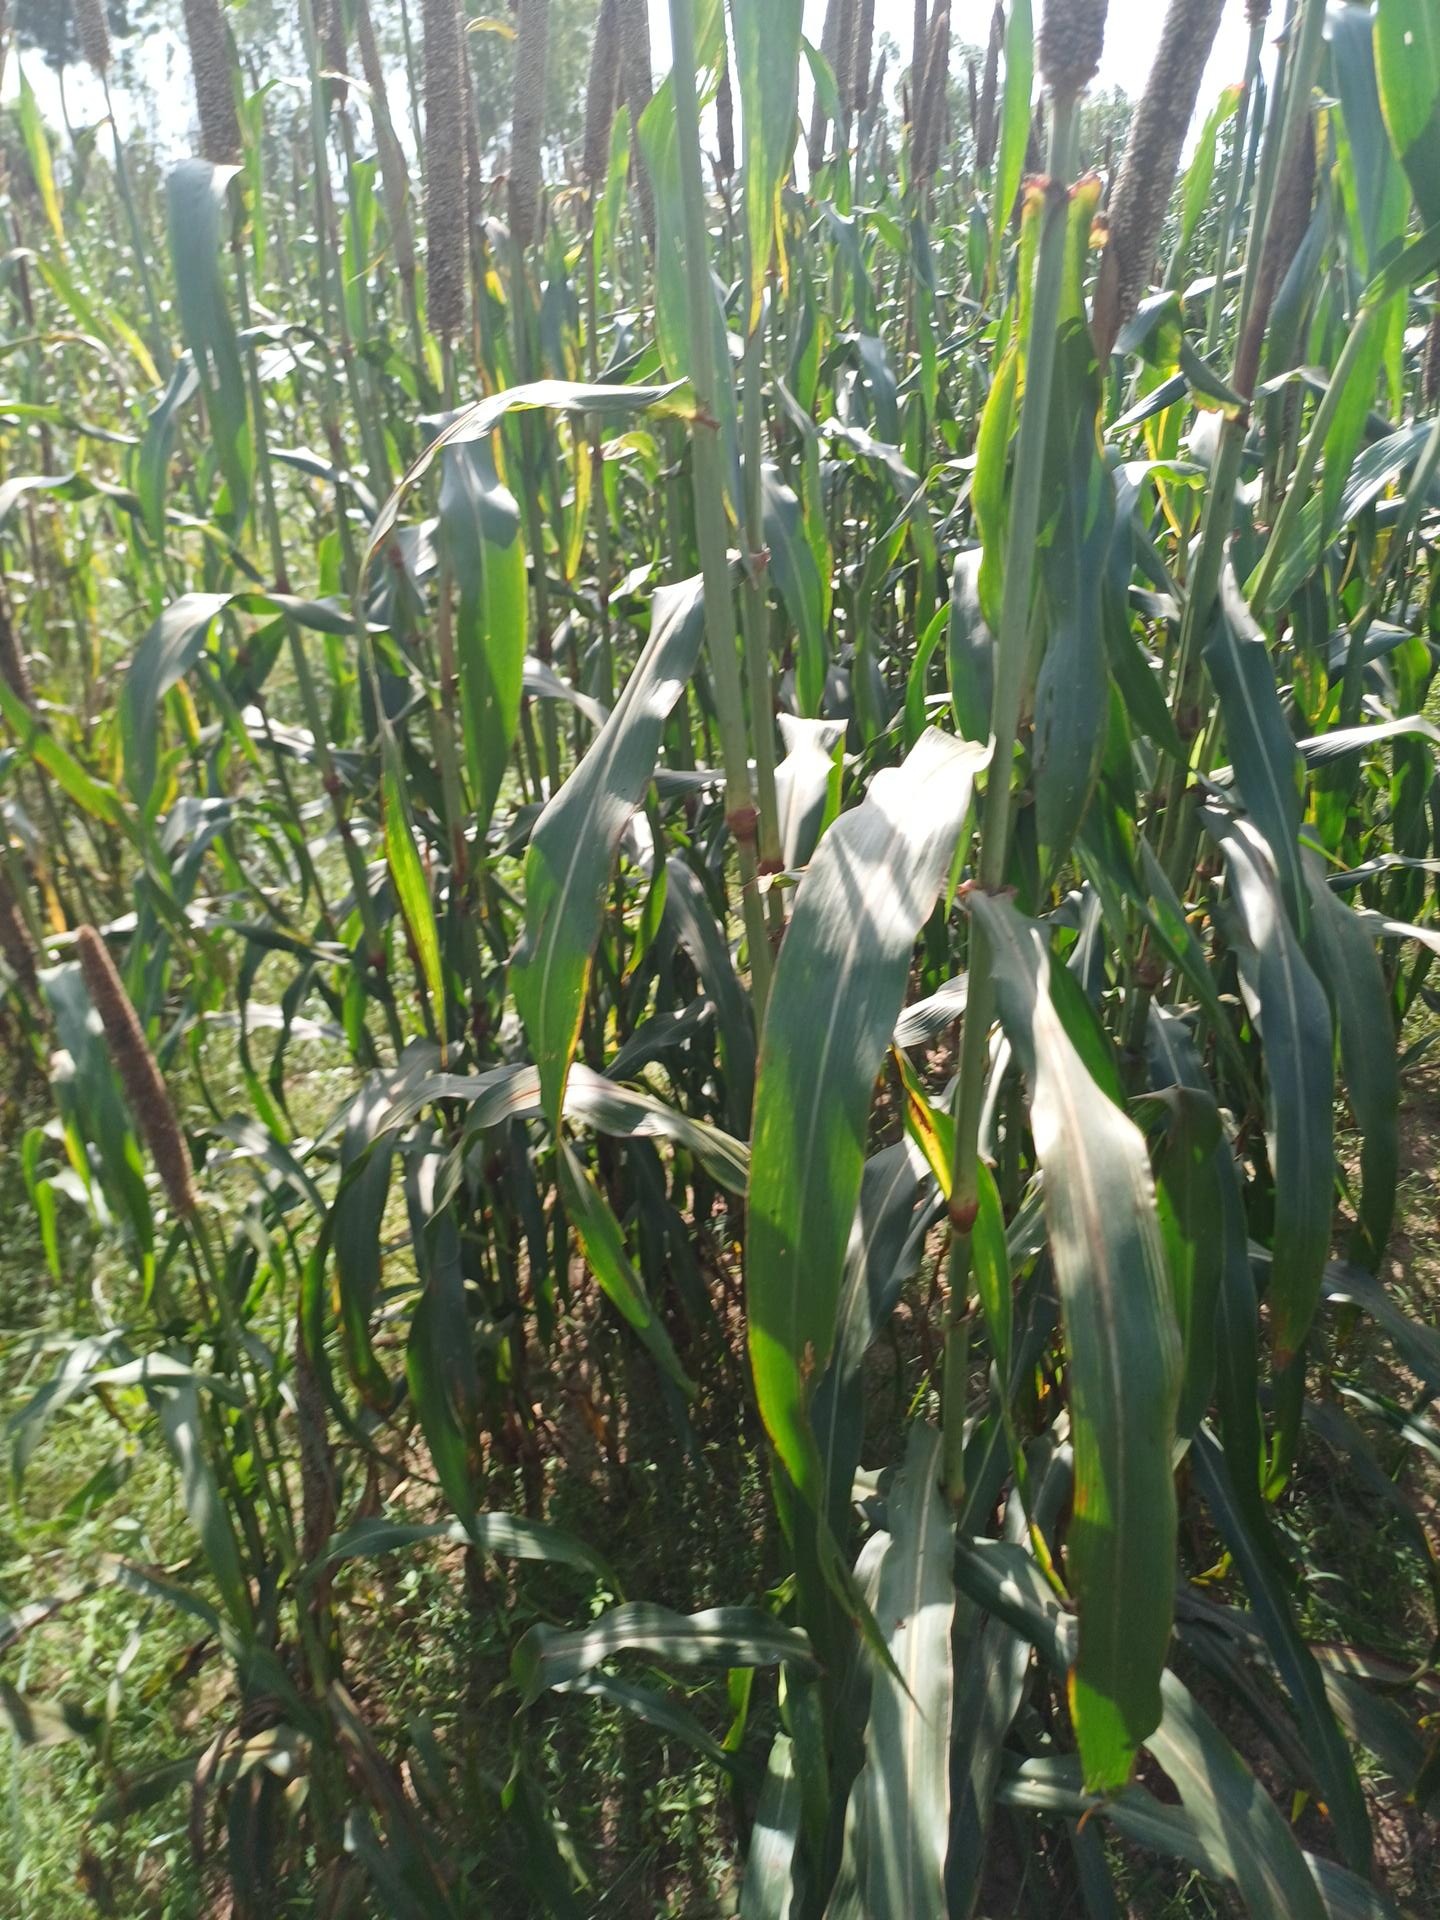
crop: pearl millet
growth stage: filling grain
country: Senegal
